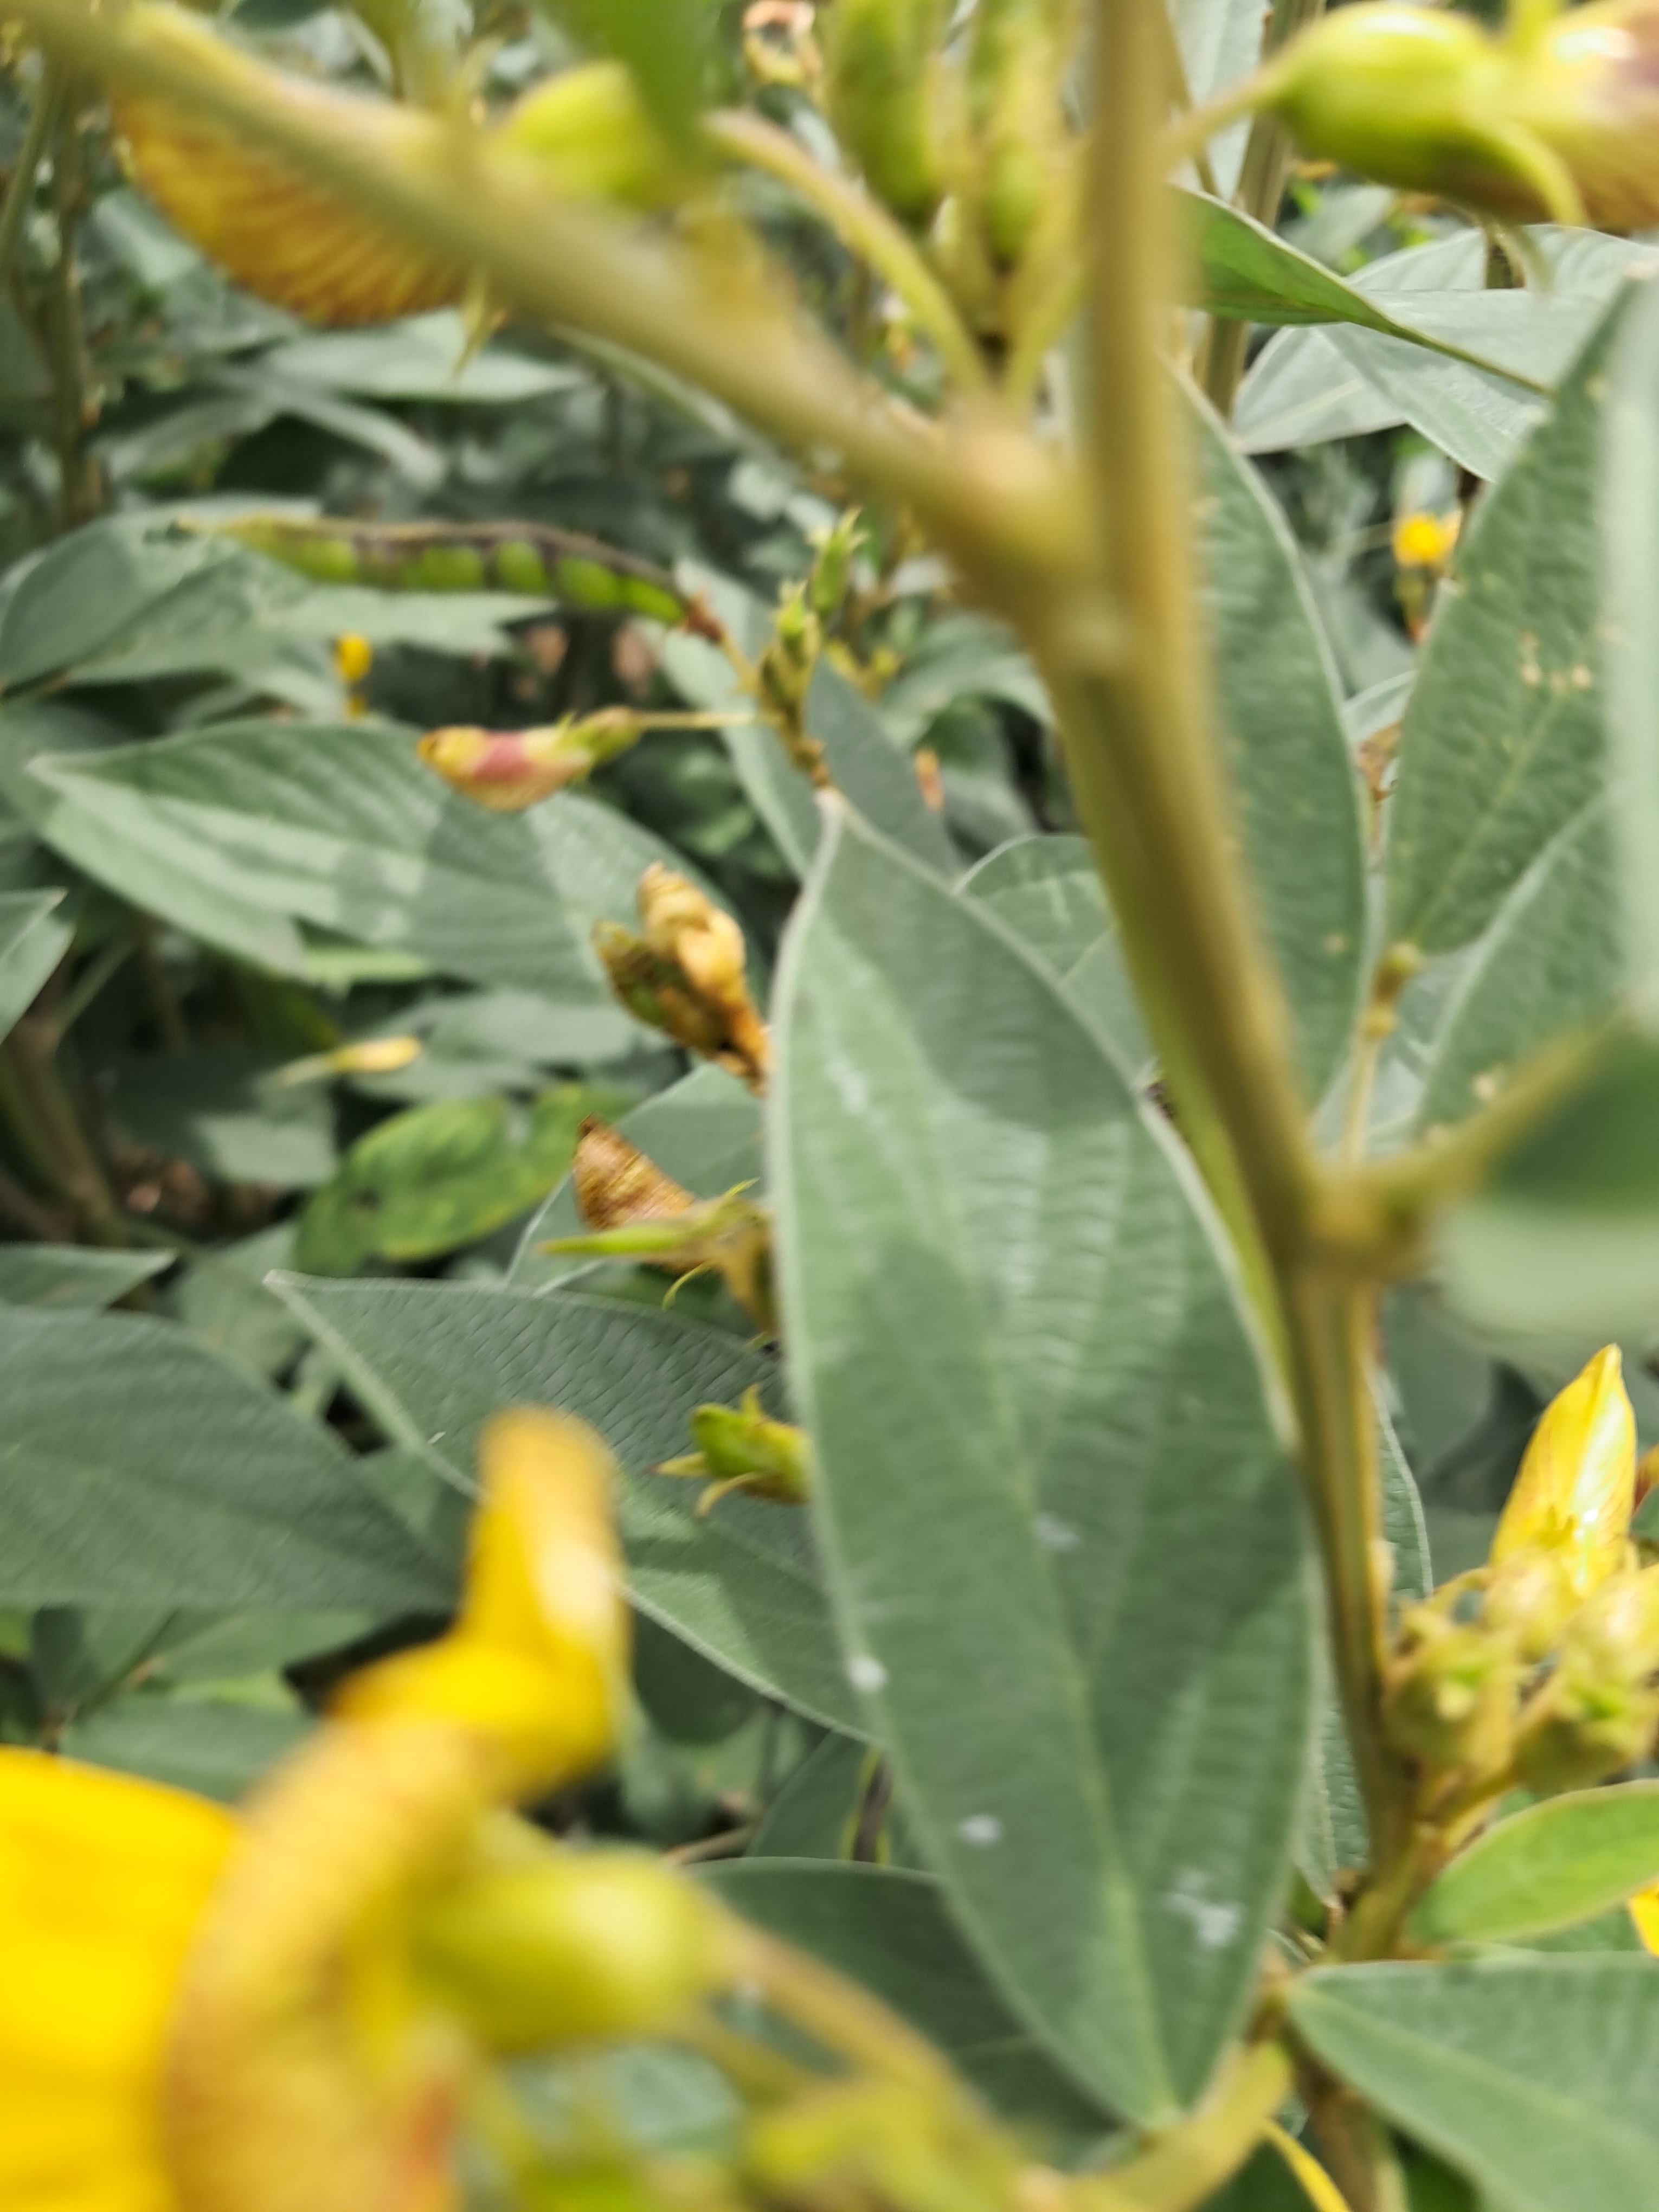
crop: sweet potato
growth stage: vegetative
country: Tanzania
